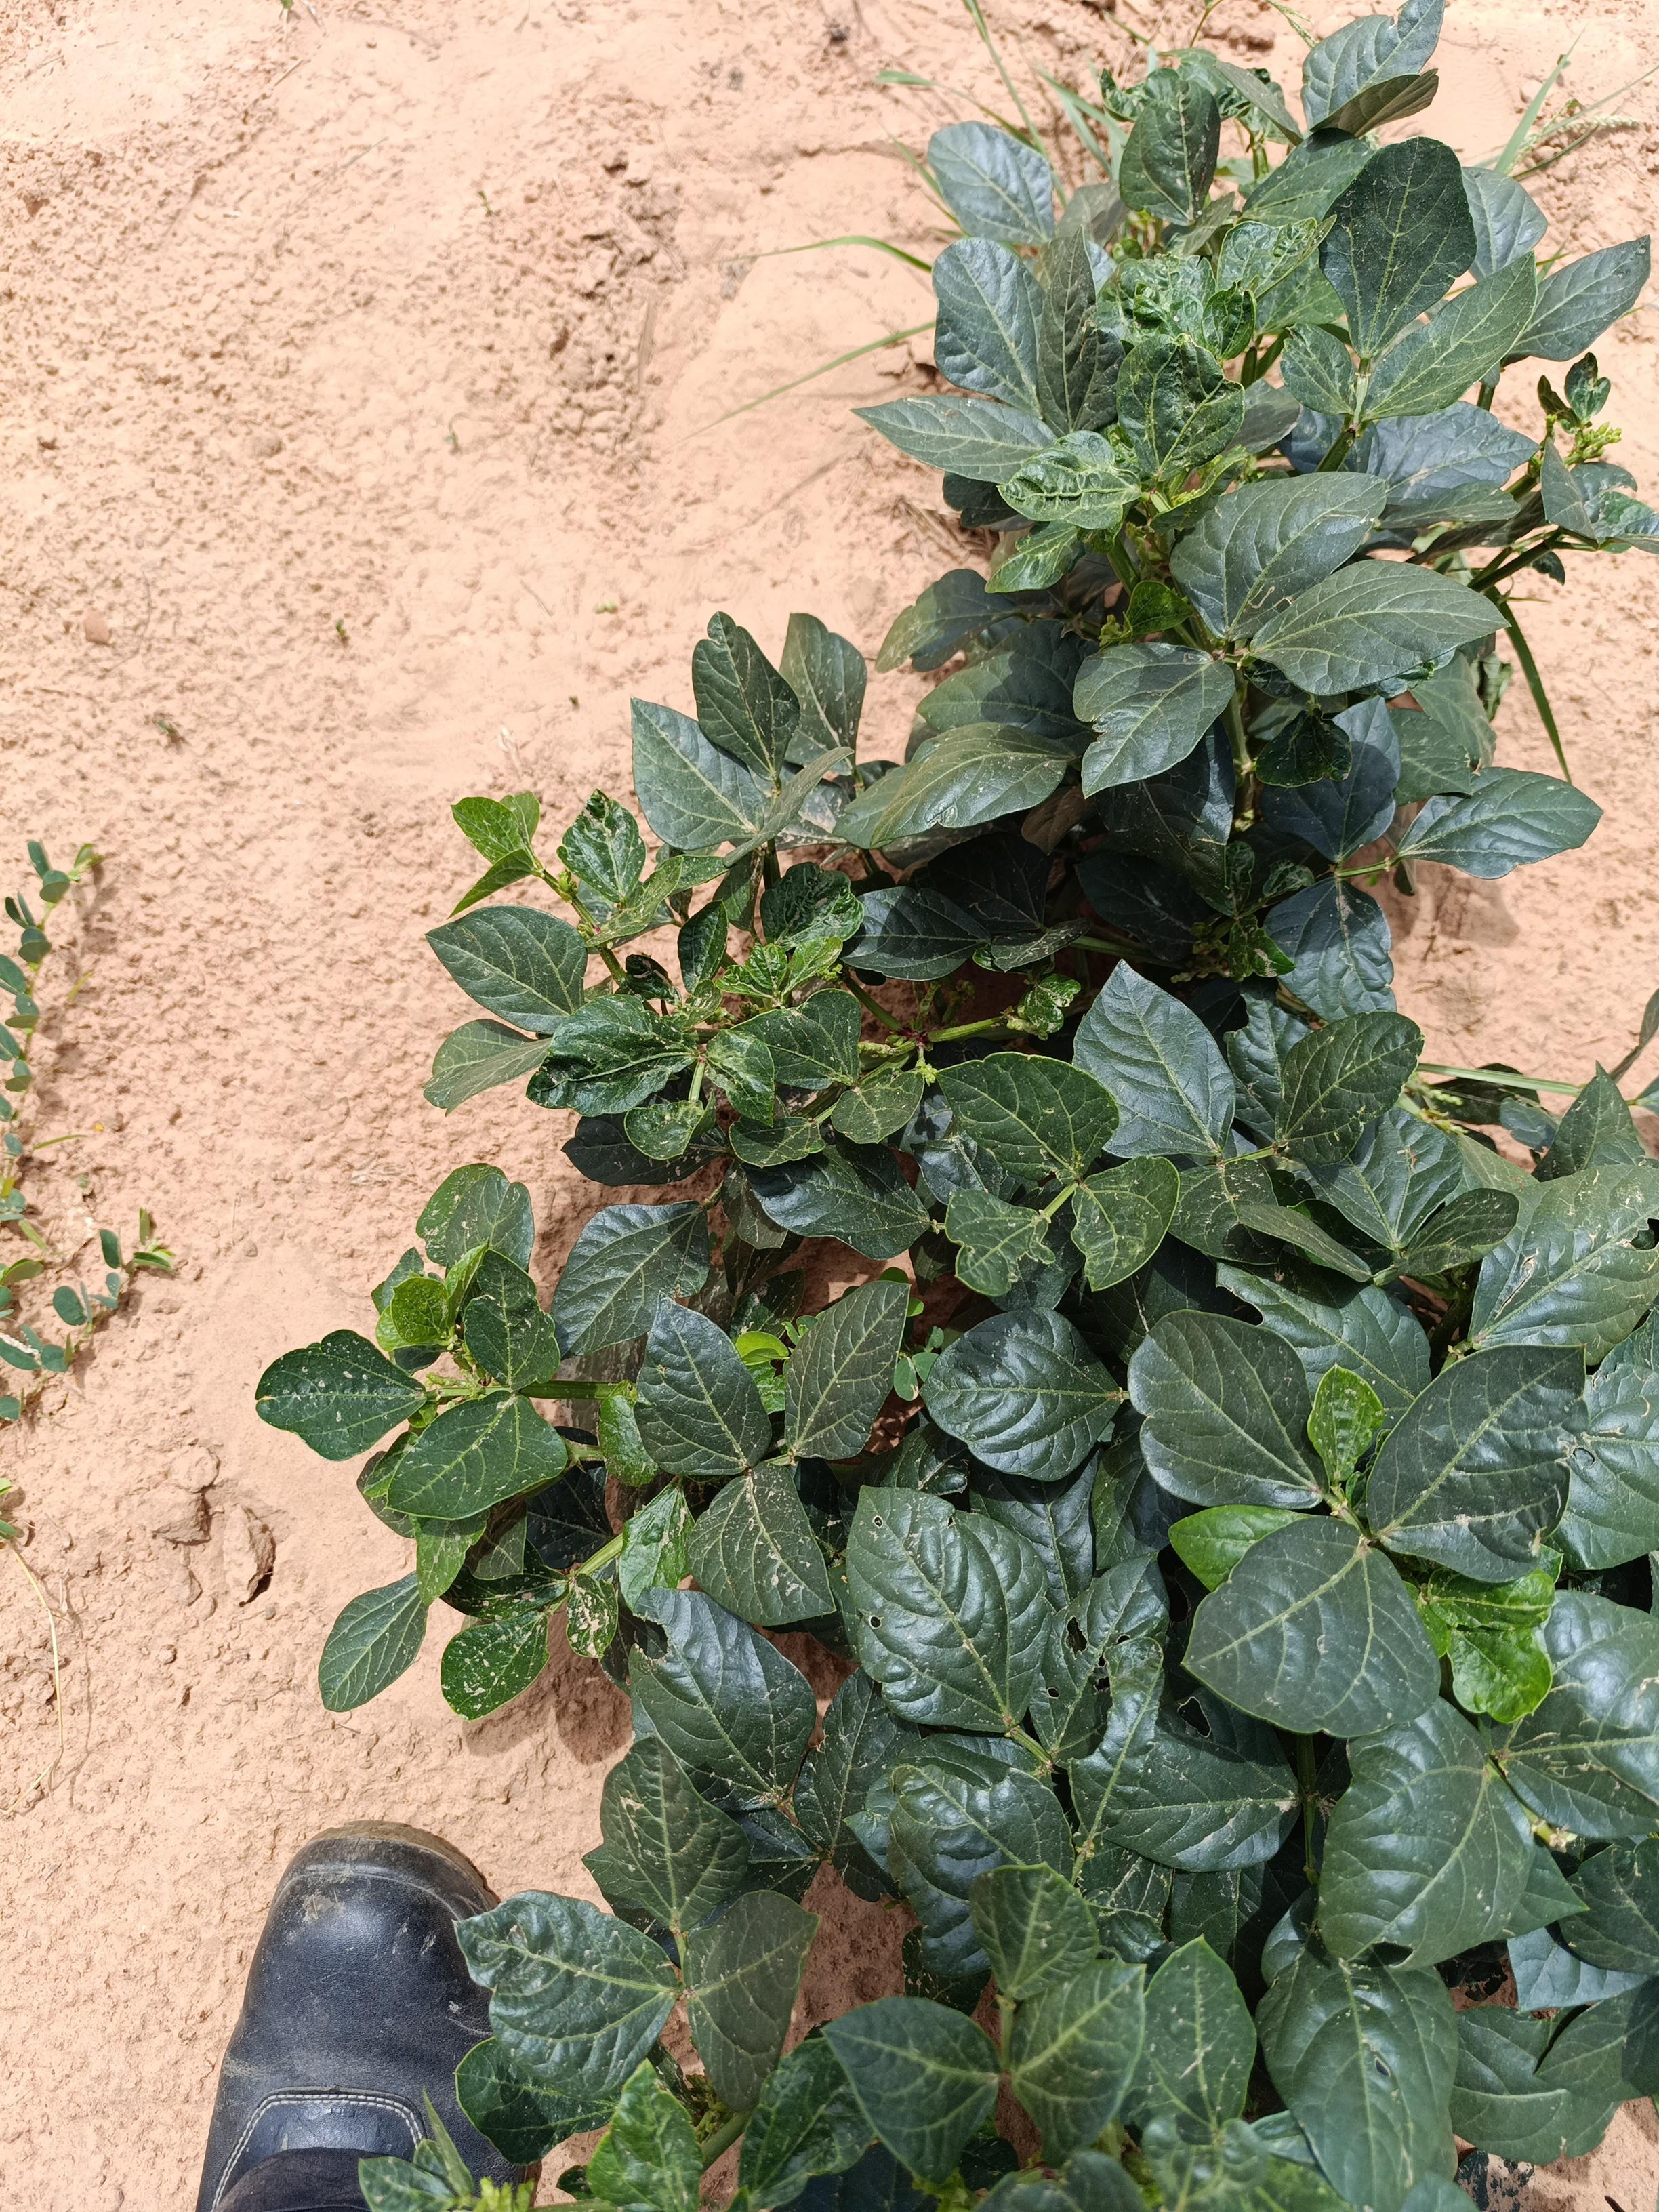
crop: cowpea
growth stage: vegetative
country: Nigeria
